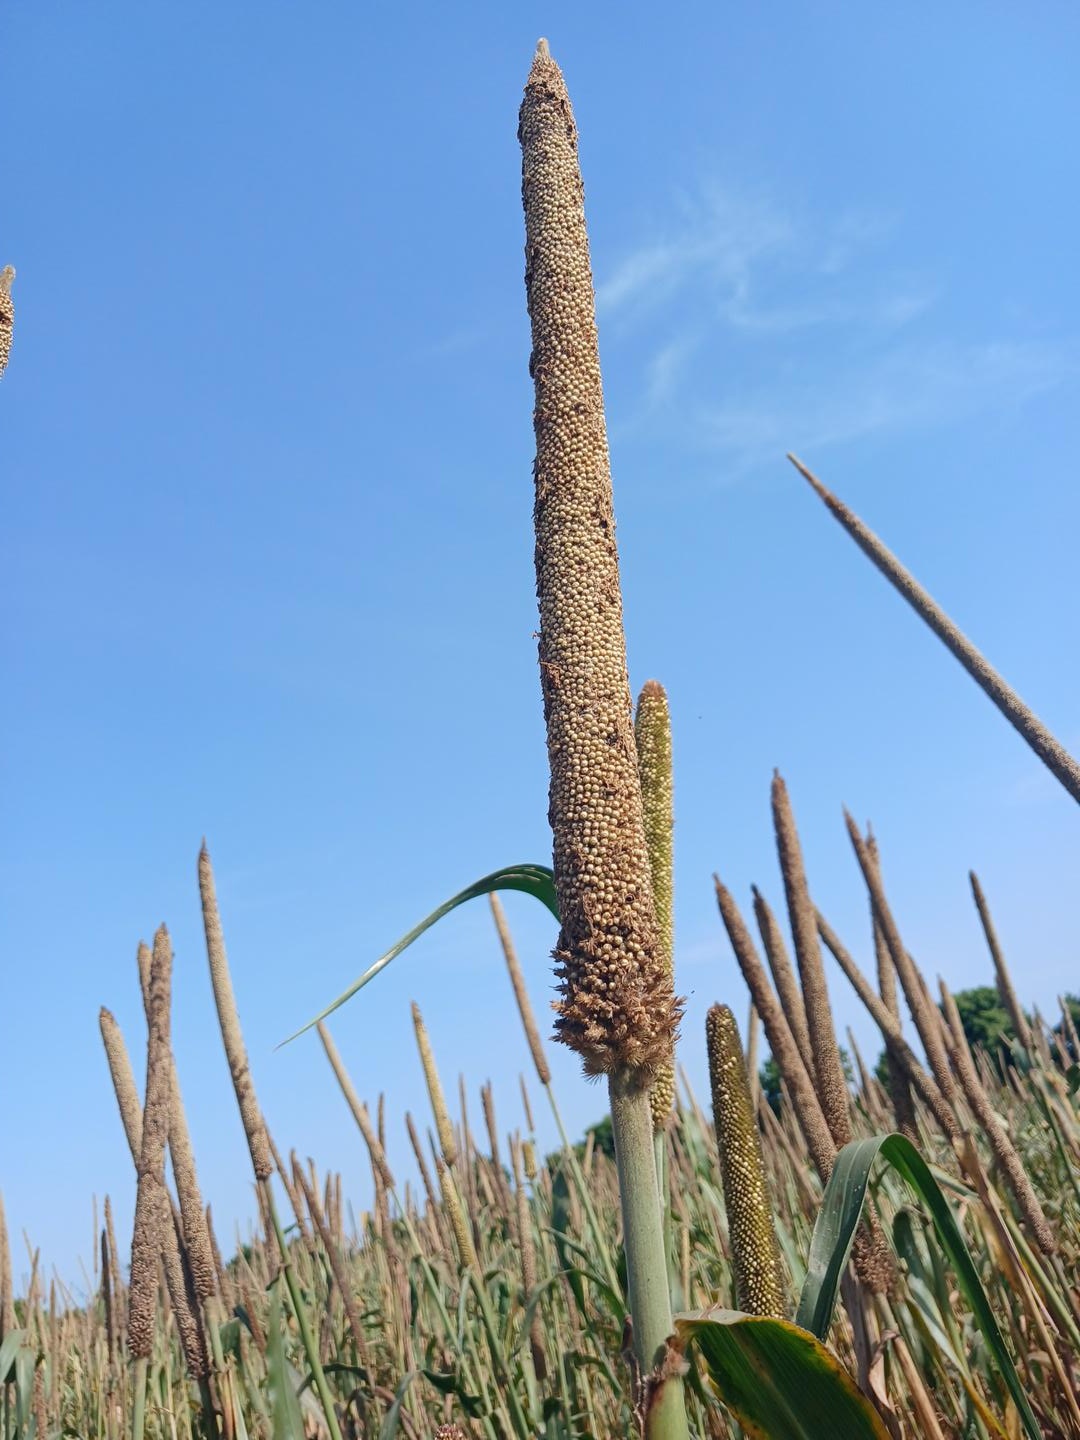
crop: pearl millet
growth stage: maturity
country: Senegal
